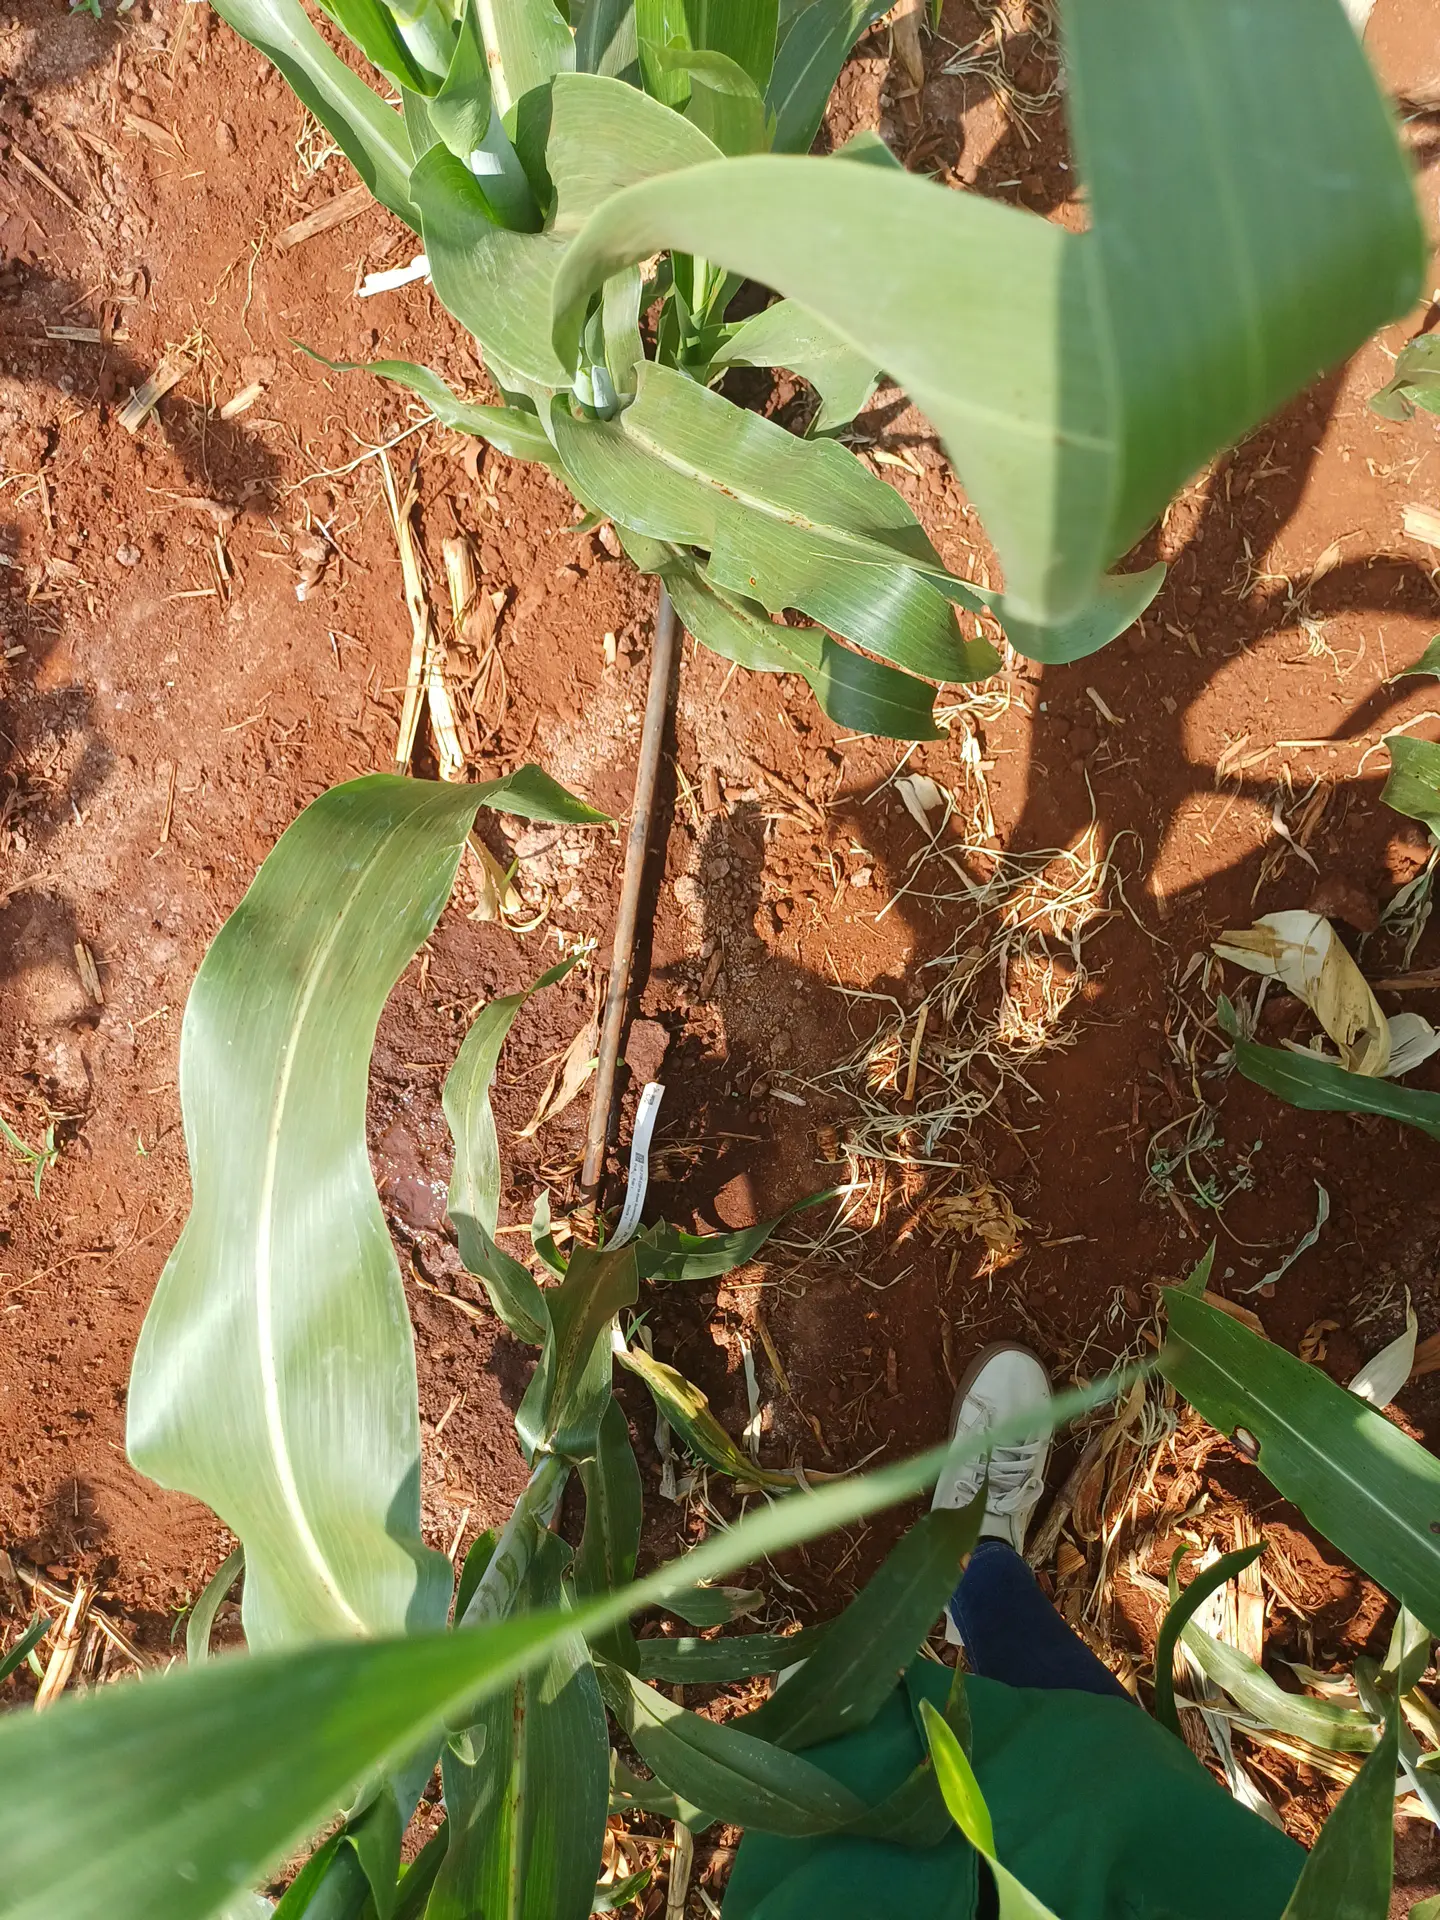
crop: sorghum
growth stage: vegetative
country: Kenya
